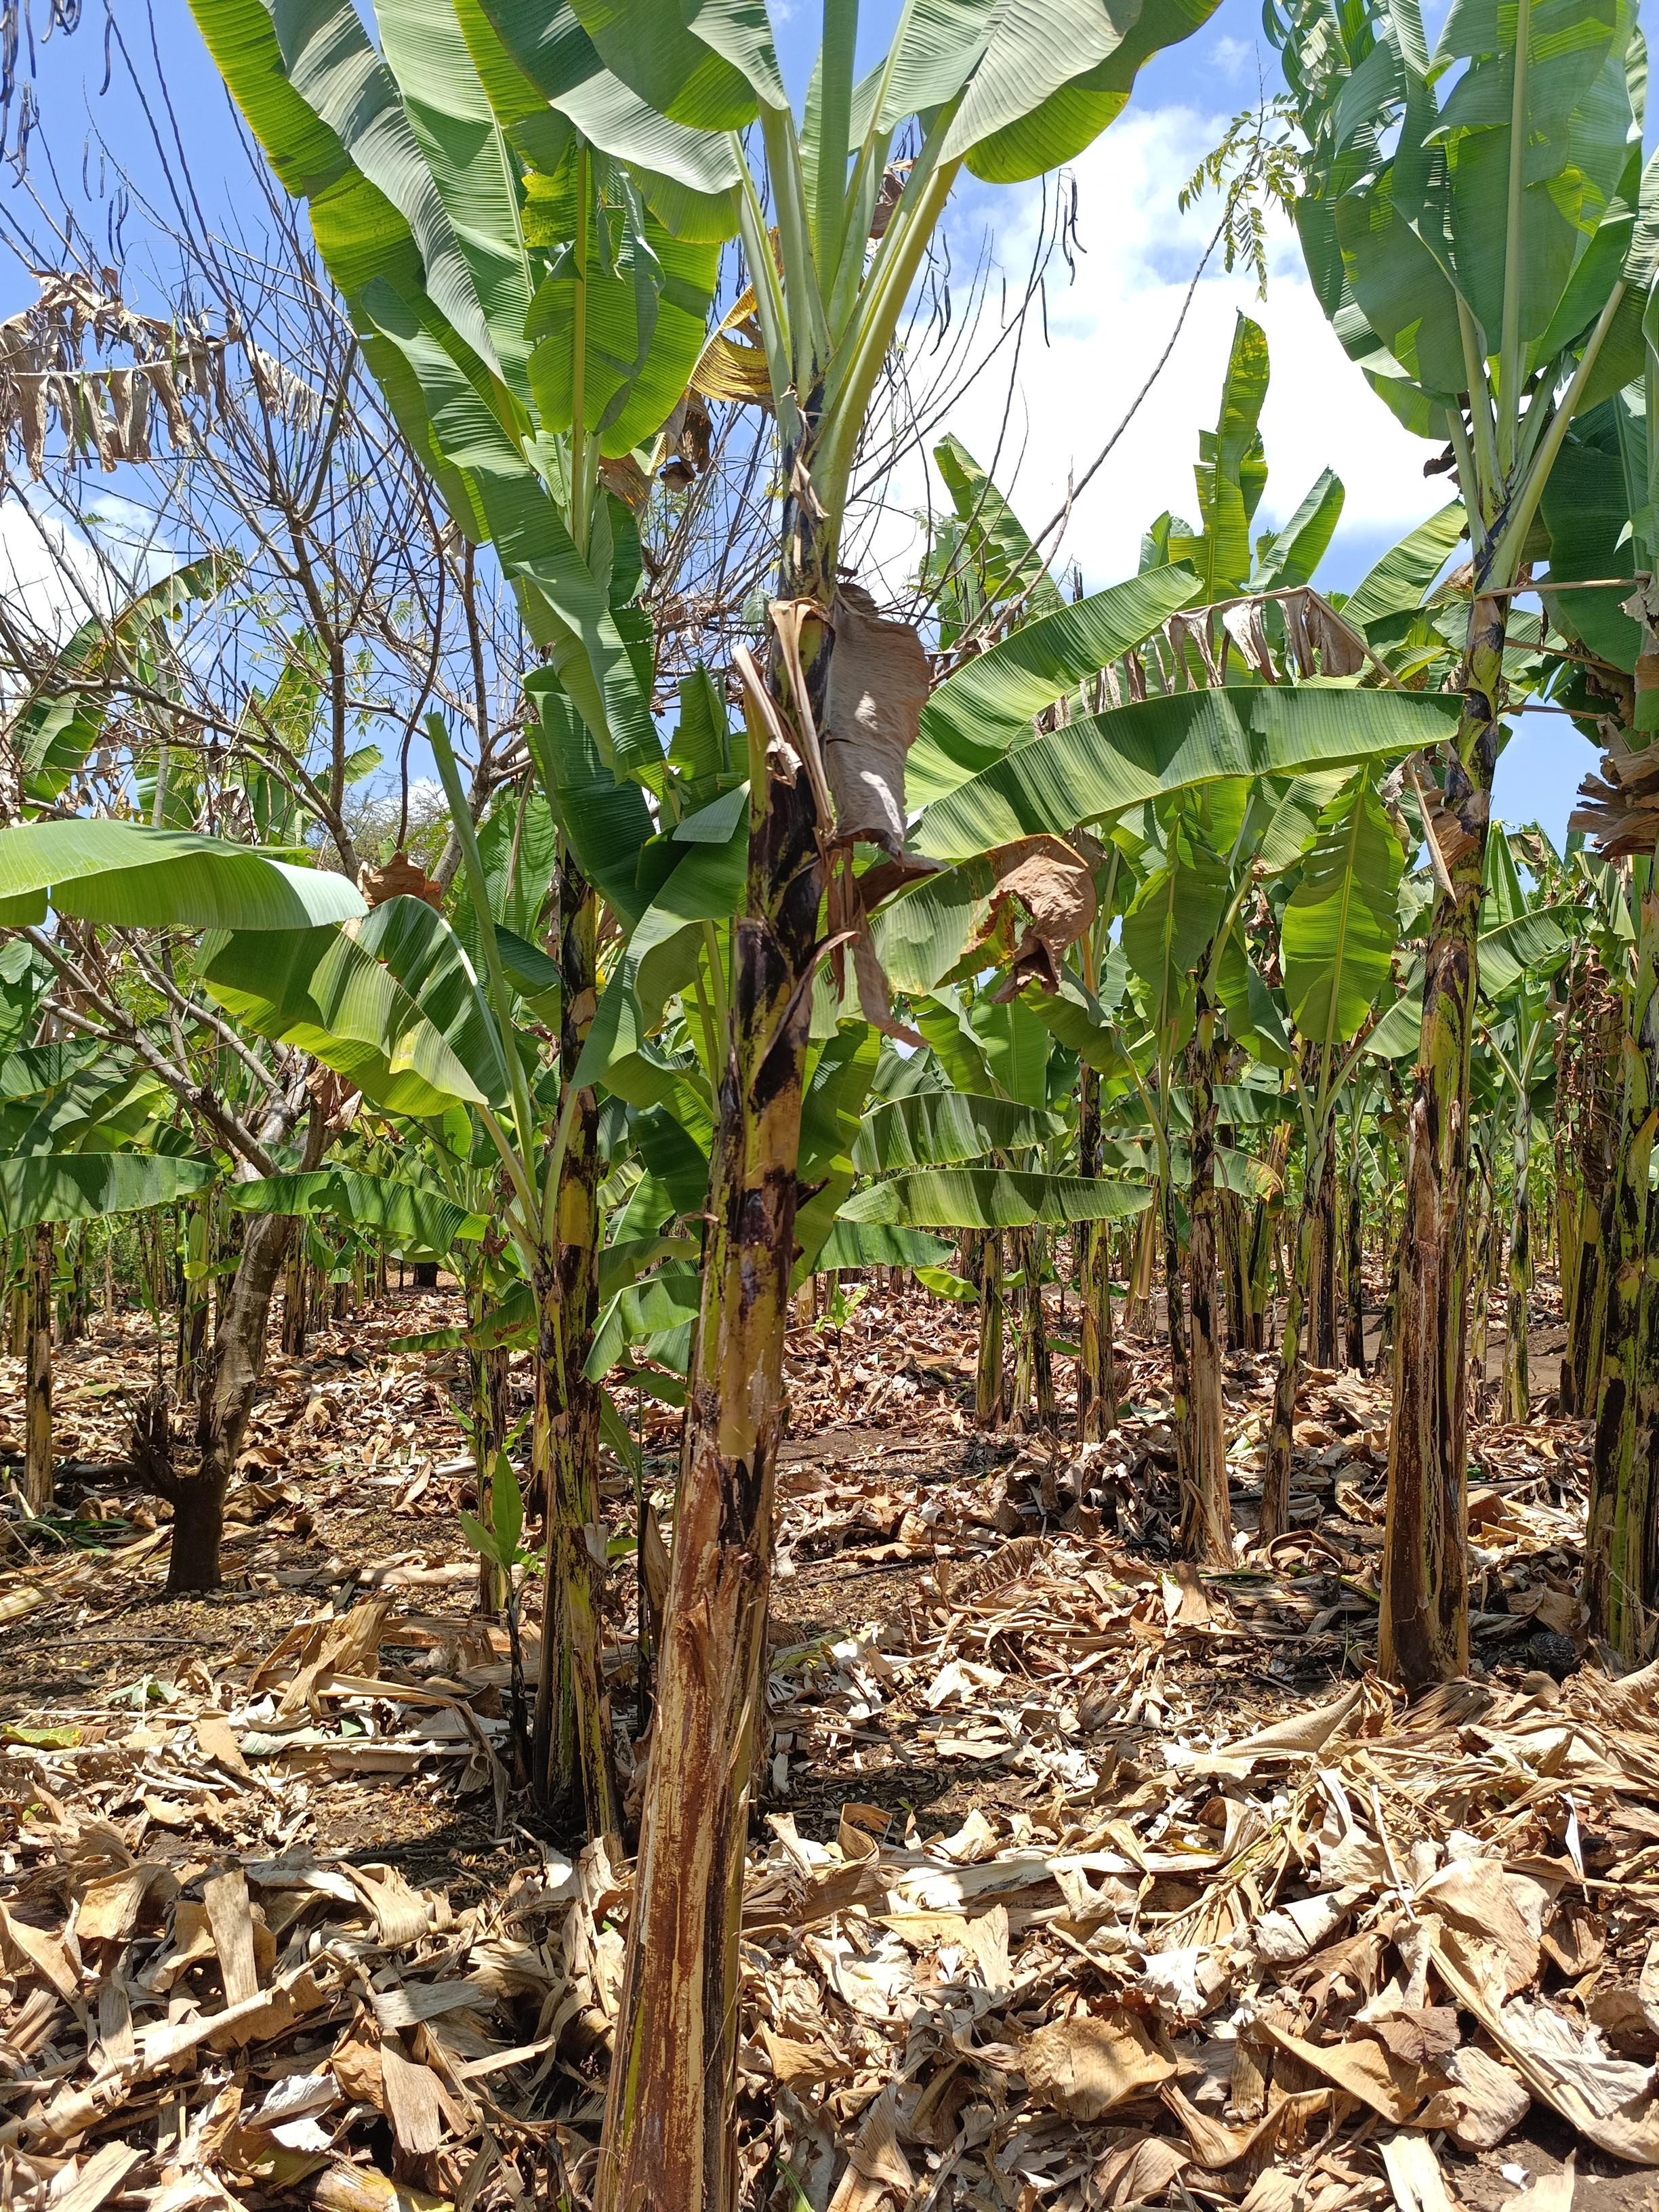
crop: banana
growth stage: vegetative
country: Tanzania
